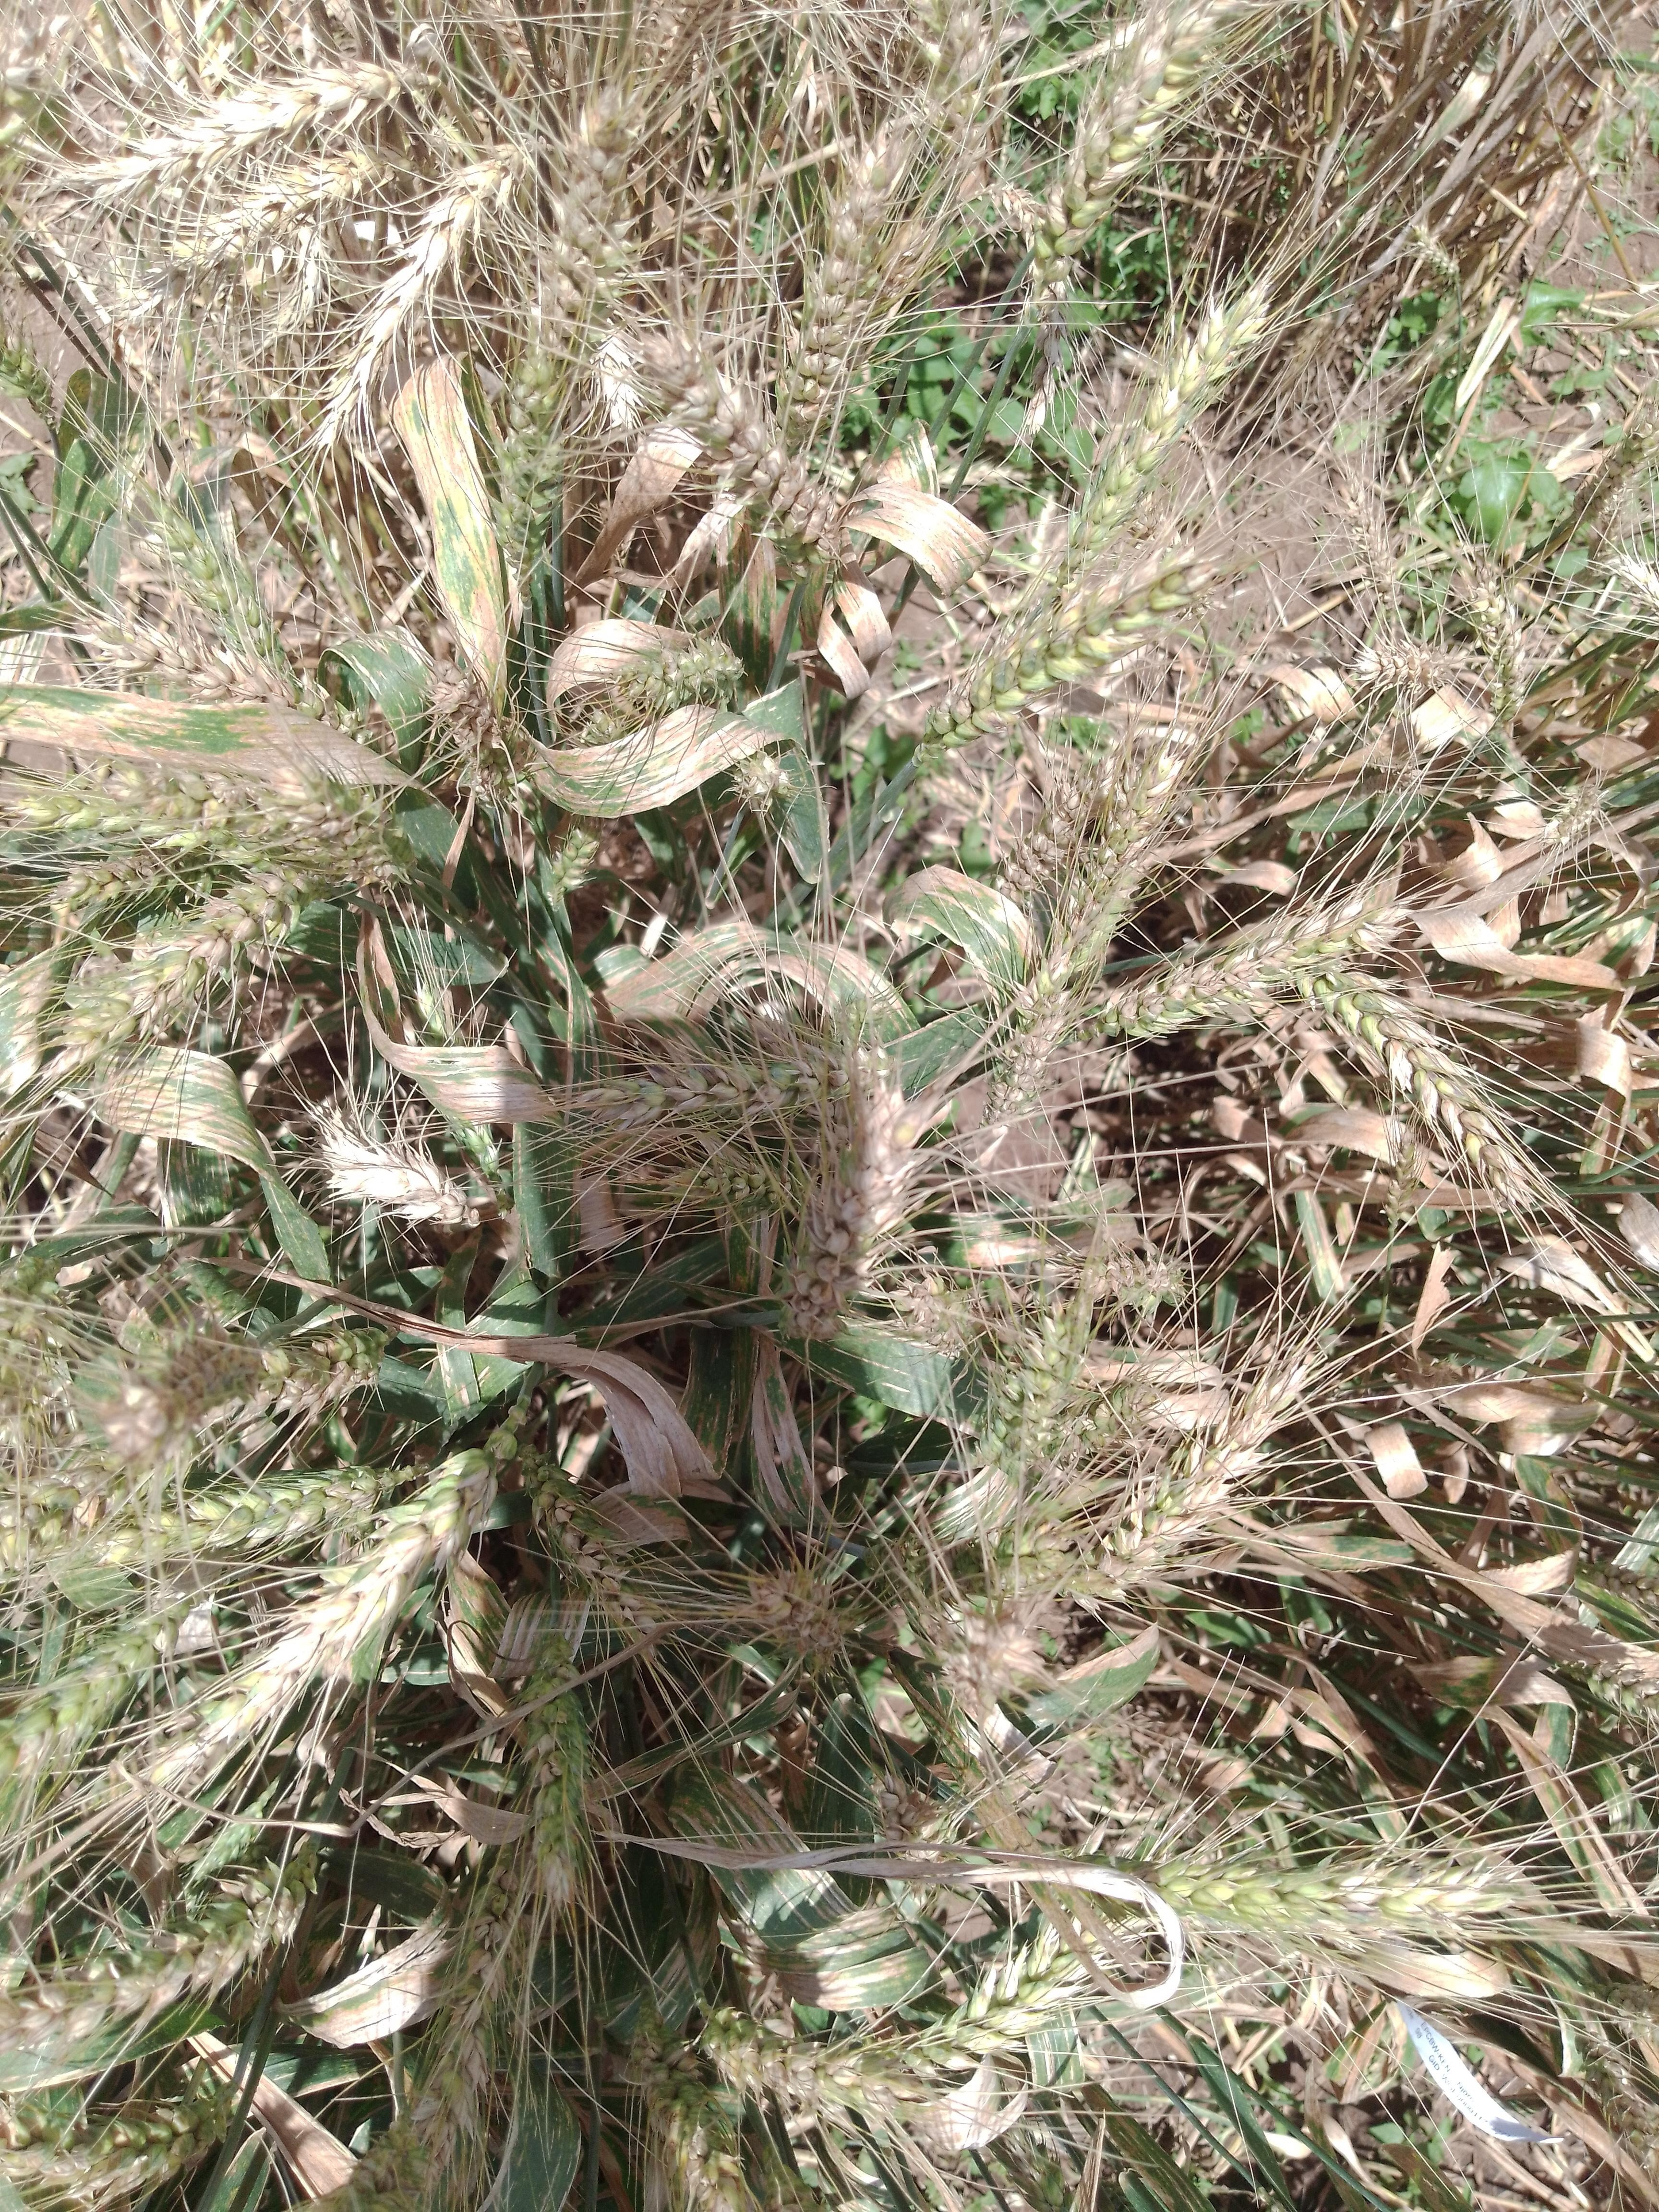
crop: wheat
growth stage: maturity
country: Kenya
